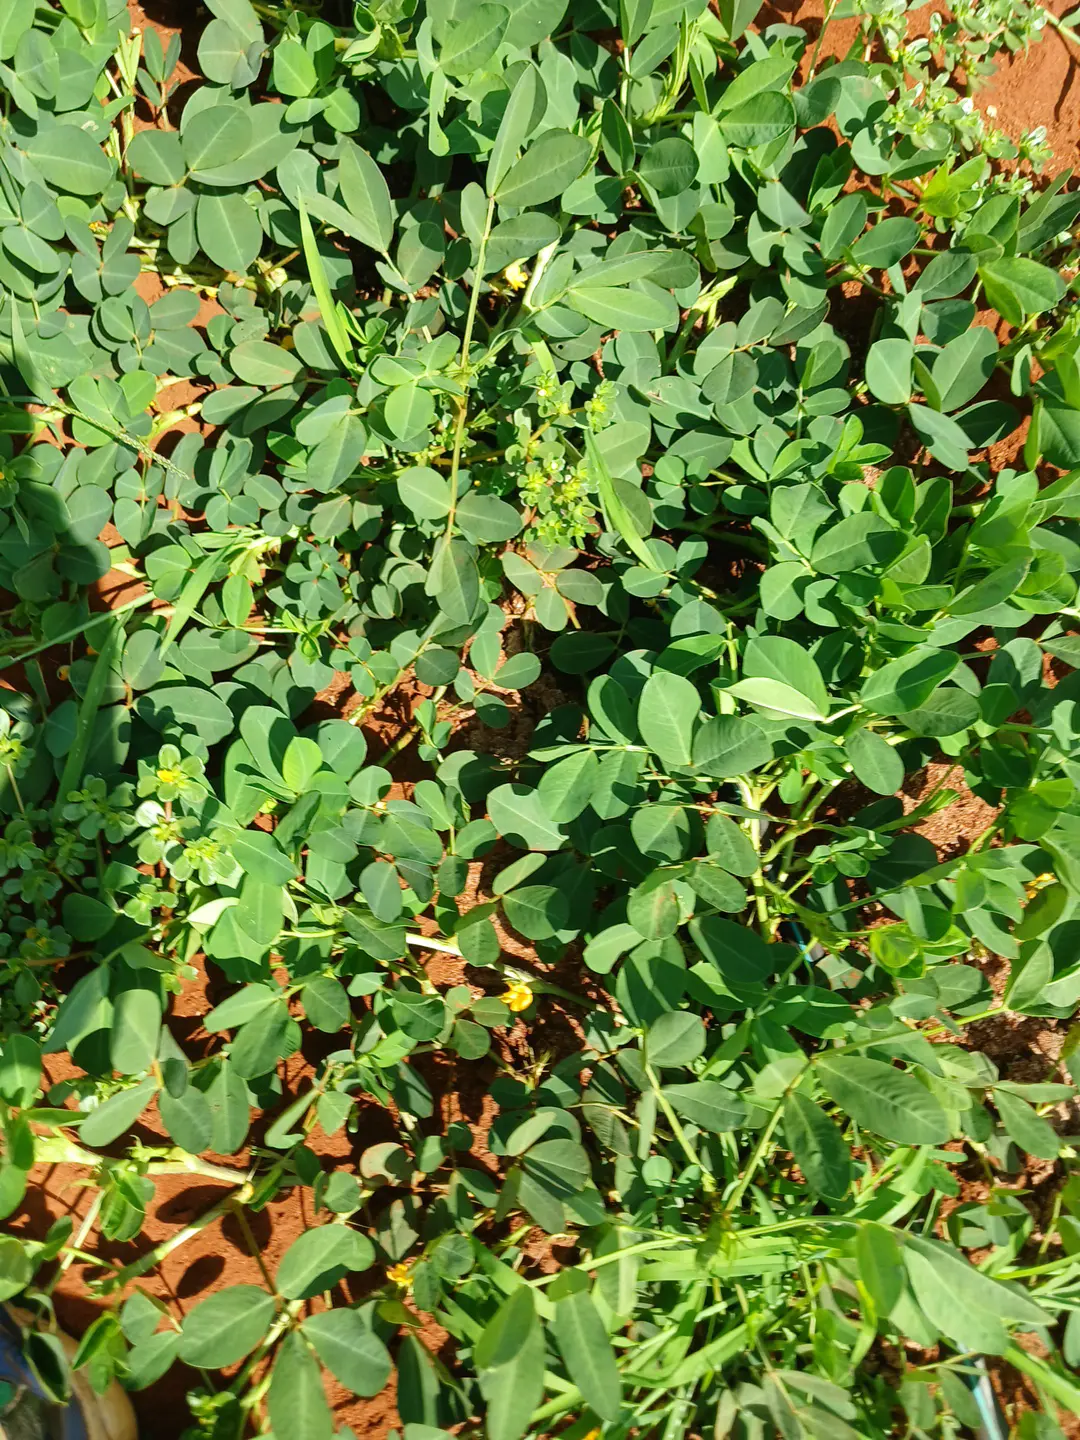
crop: groundnut
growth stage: flowering
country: Kenya
